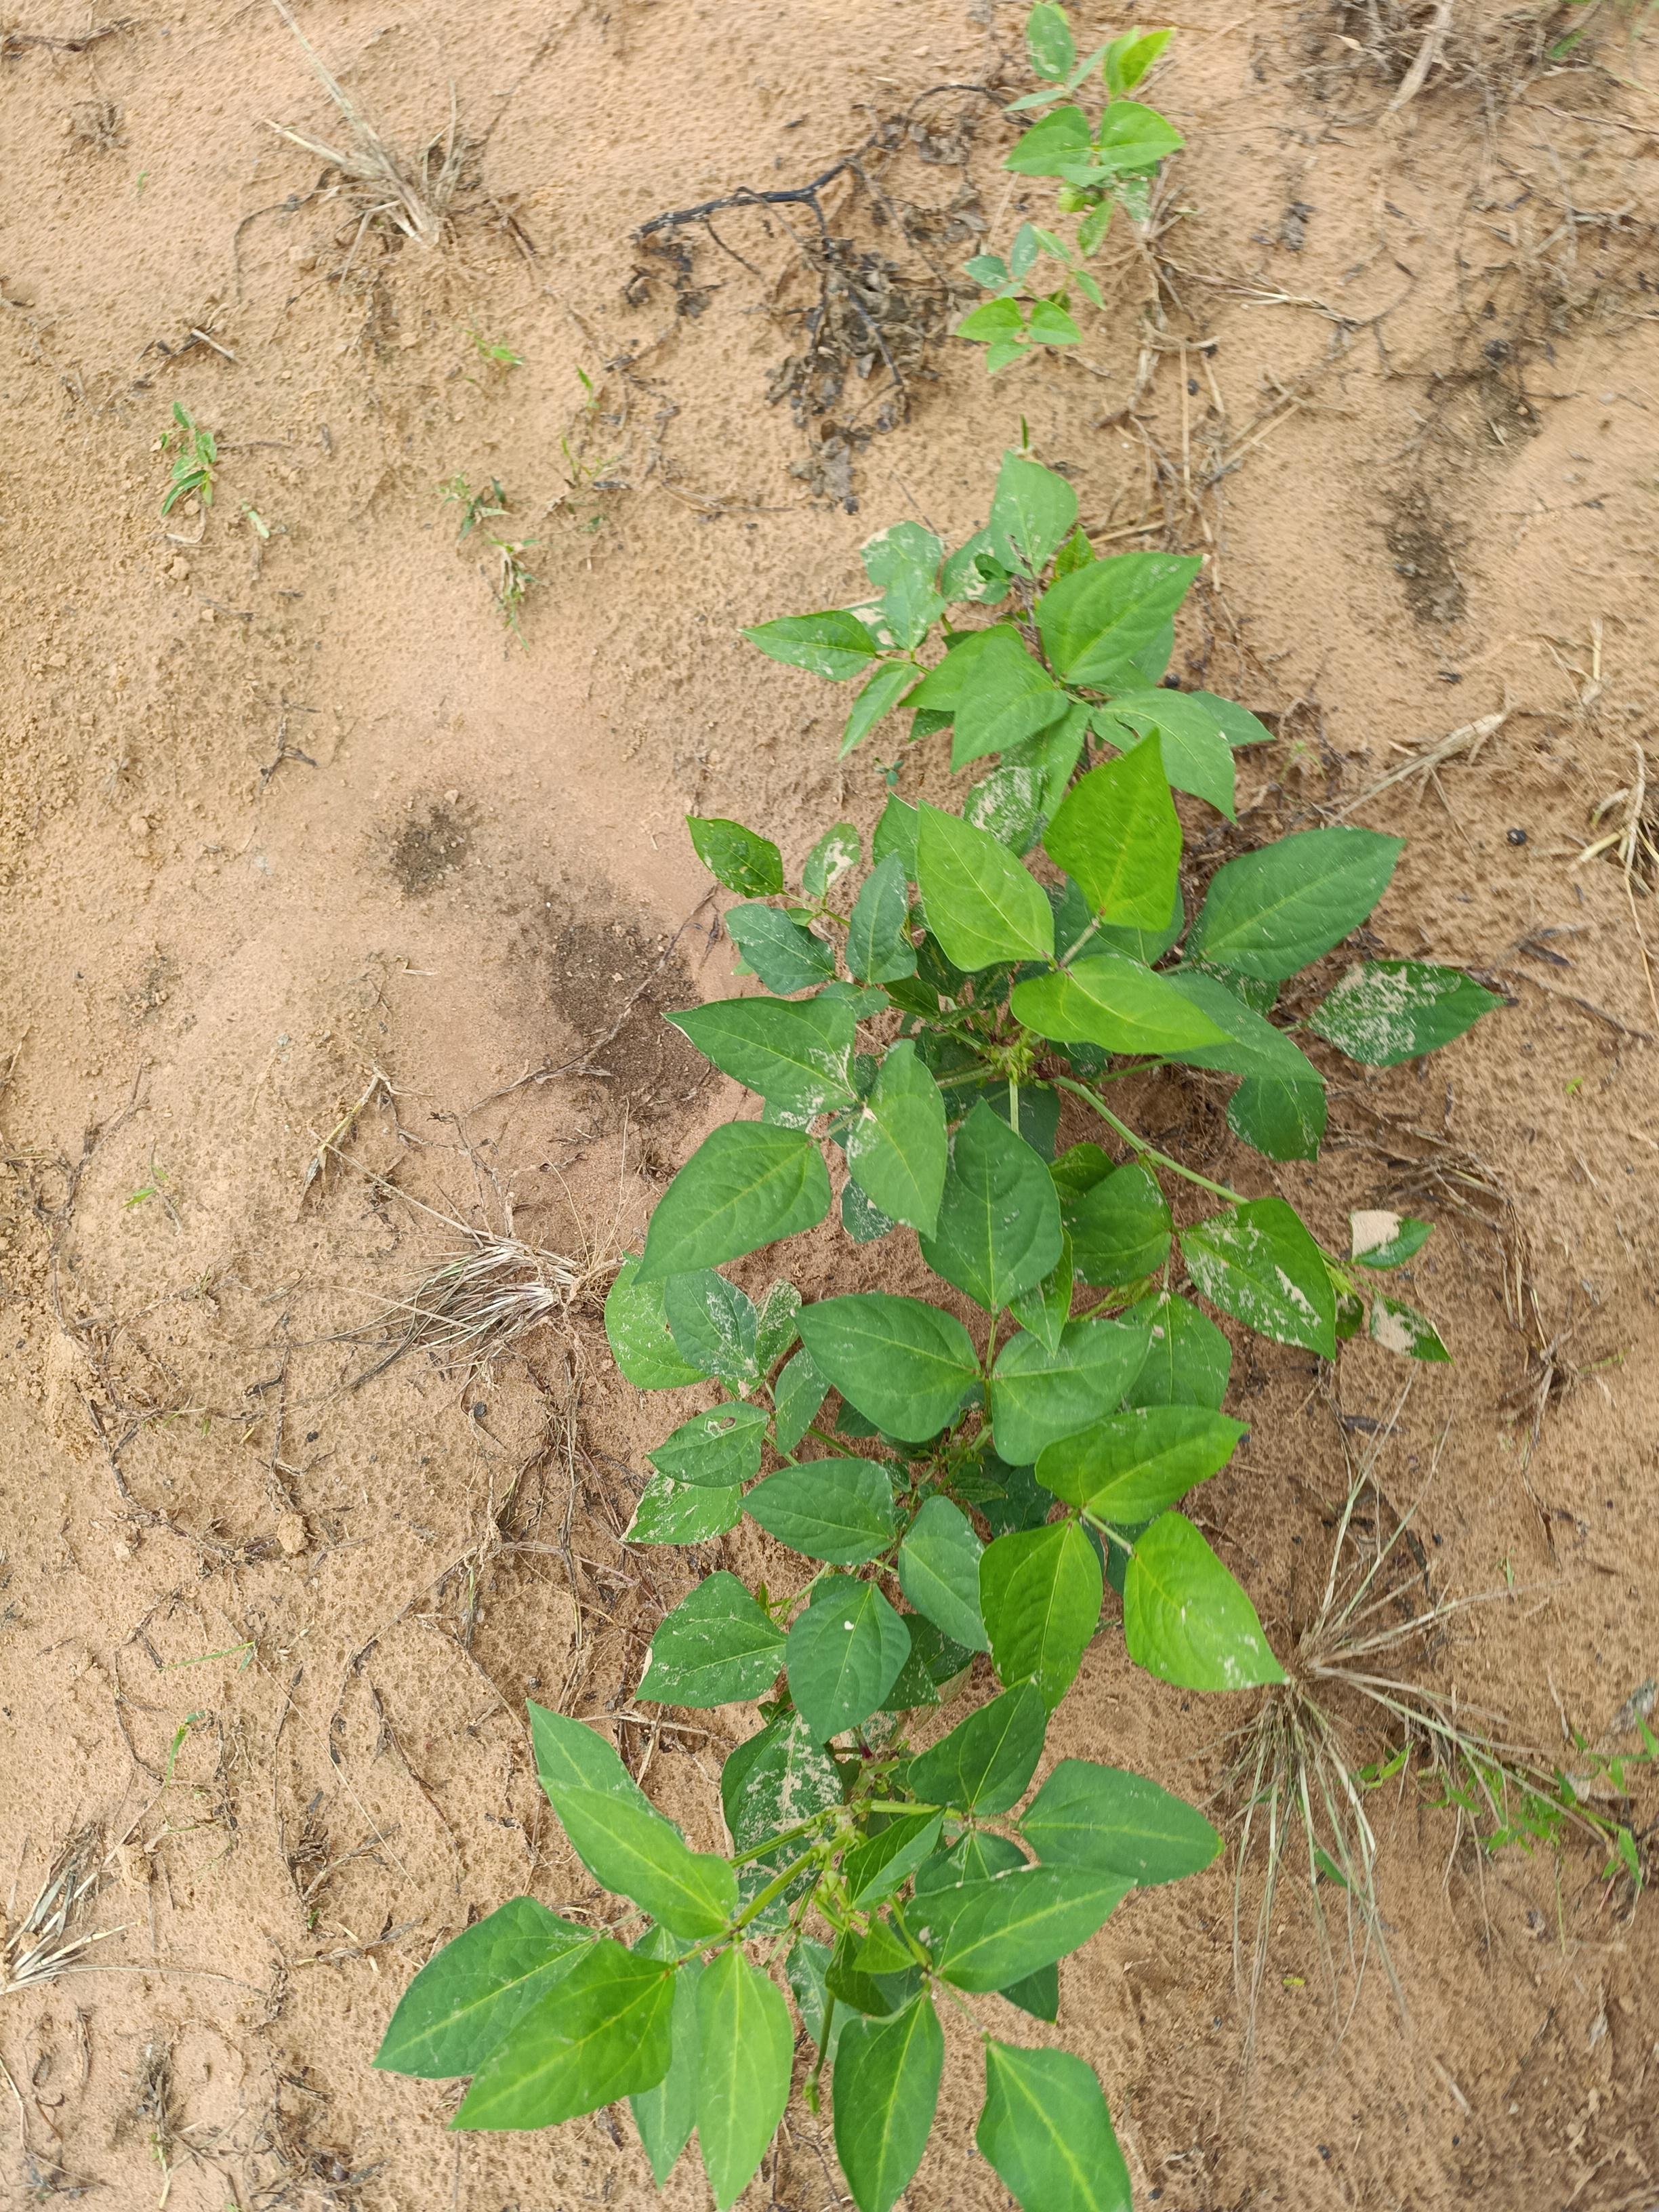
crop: cowpea
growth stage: emergence
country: Nigeria
